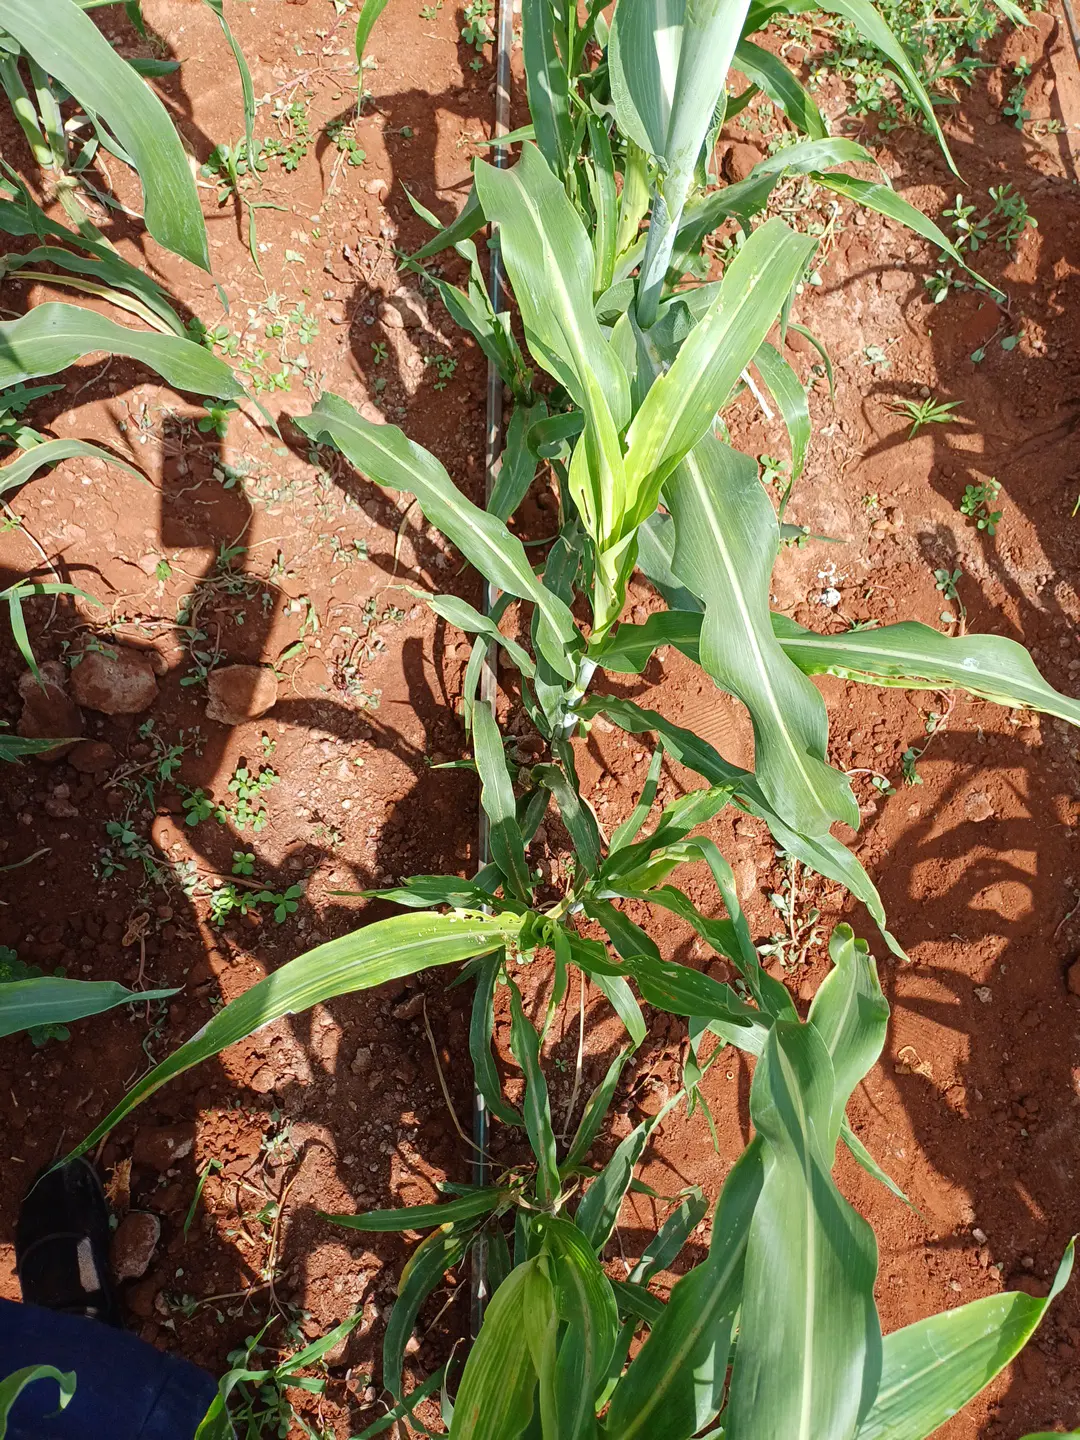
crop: sorghum
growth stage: heading tuber
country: Kenya
